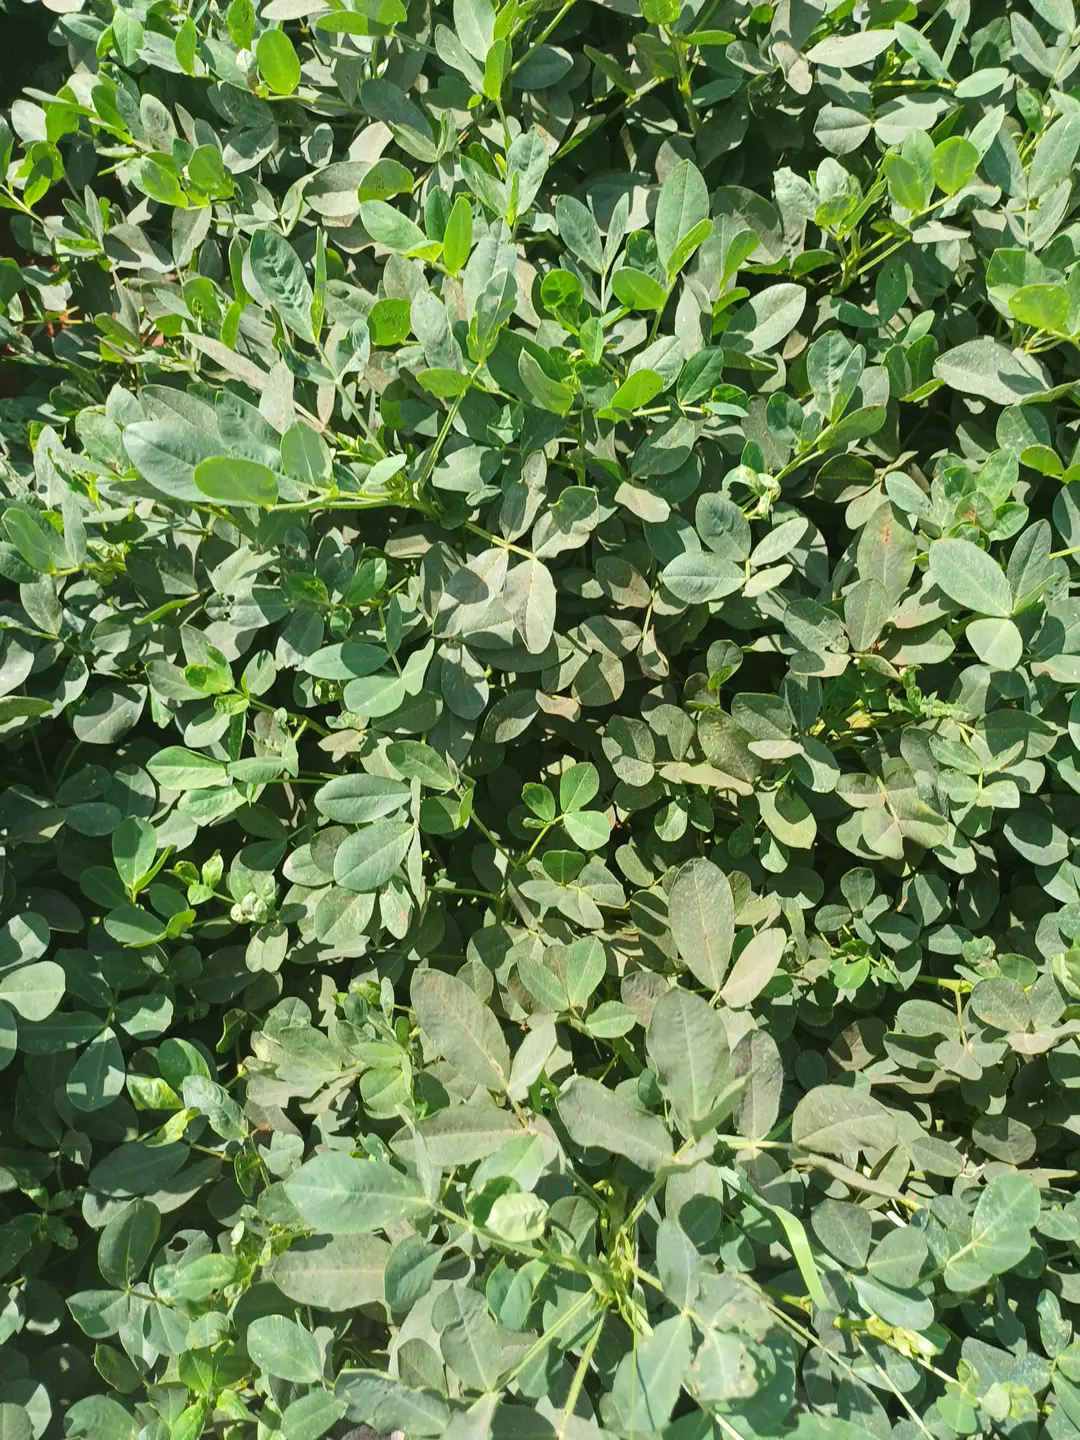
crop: groundnut
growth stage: pegging
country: Kenya
